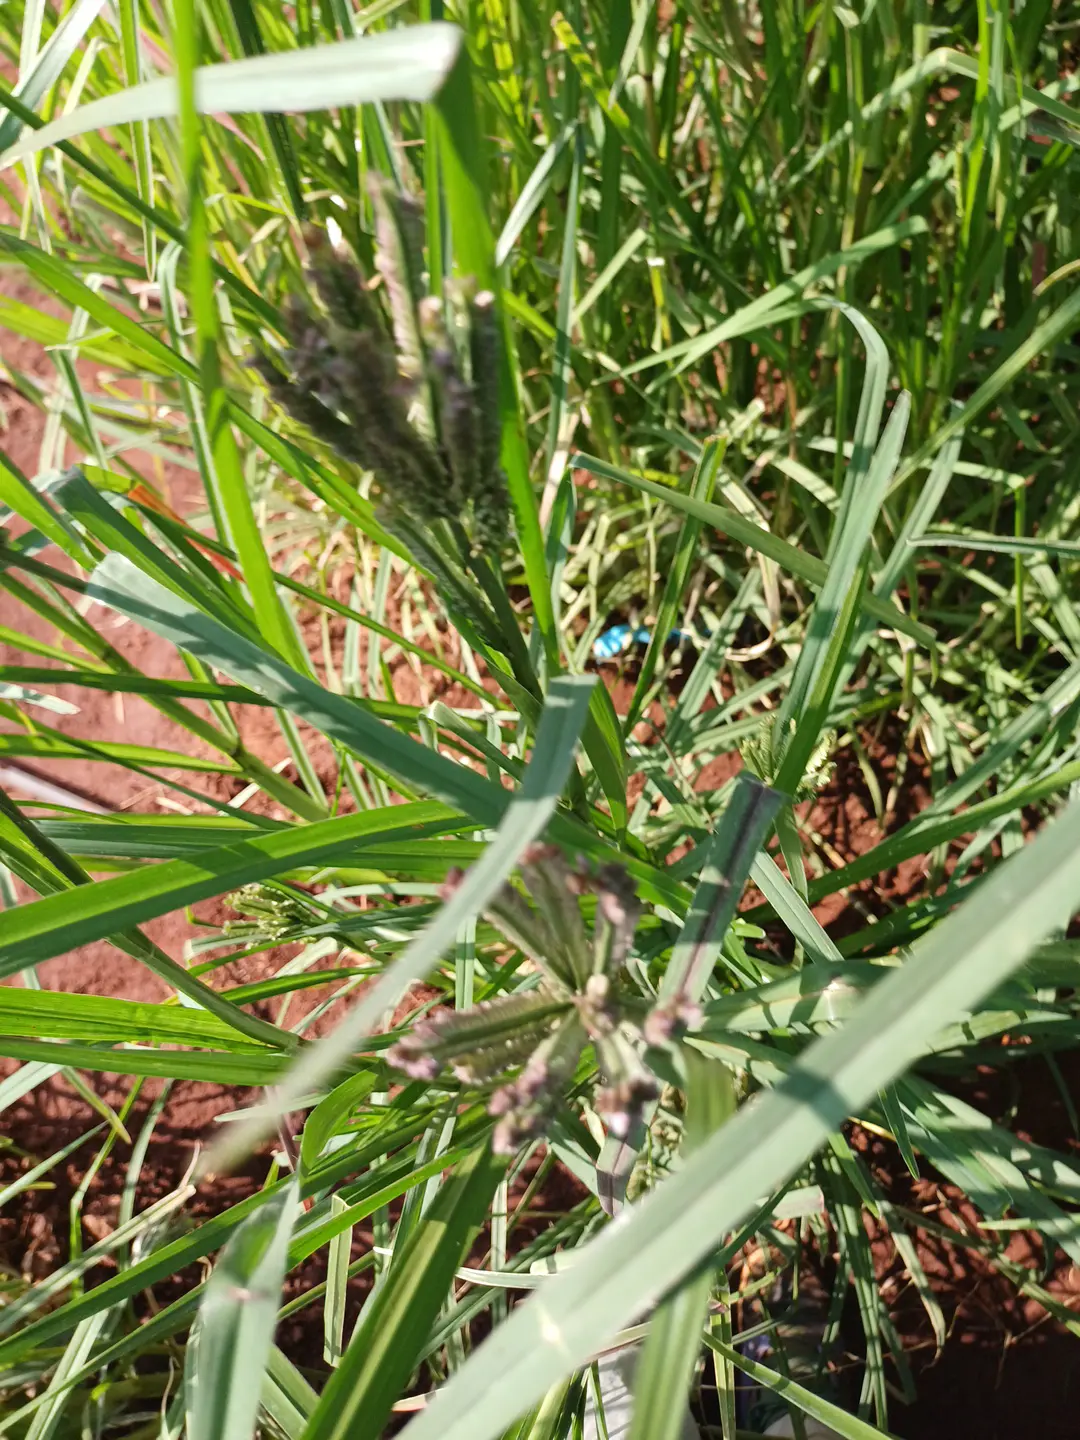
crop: finger millet
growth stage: filling grain
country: Kenya
